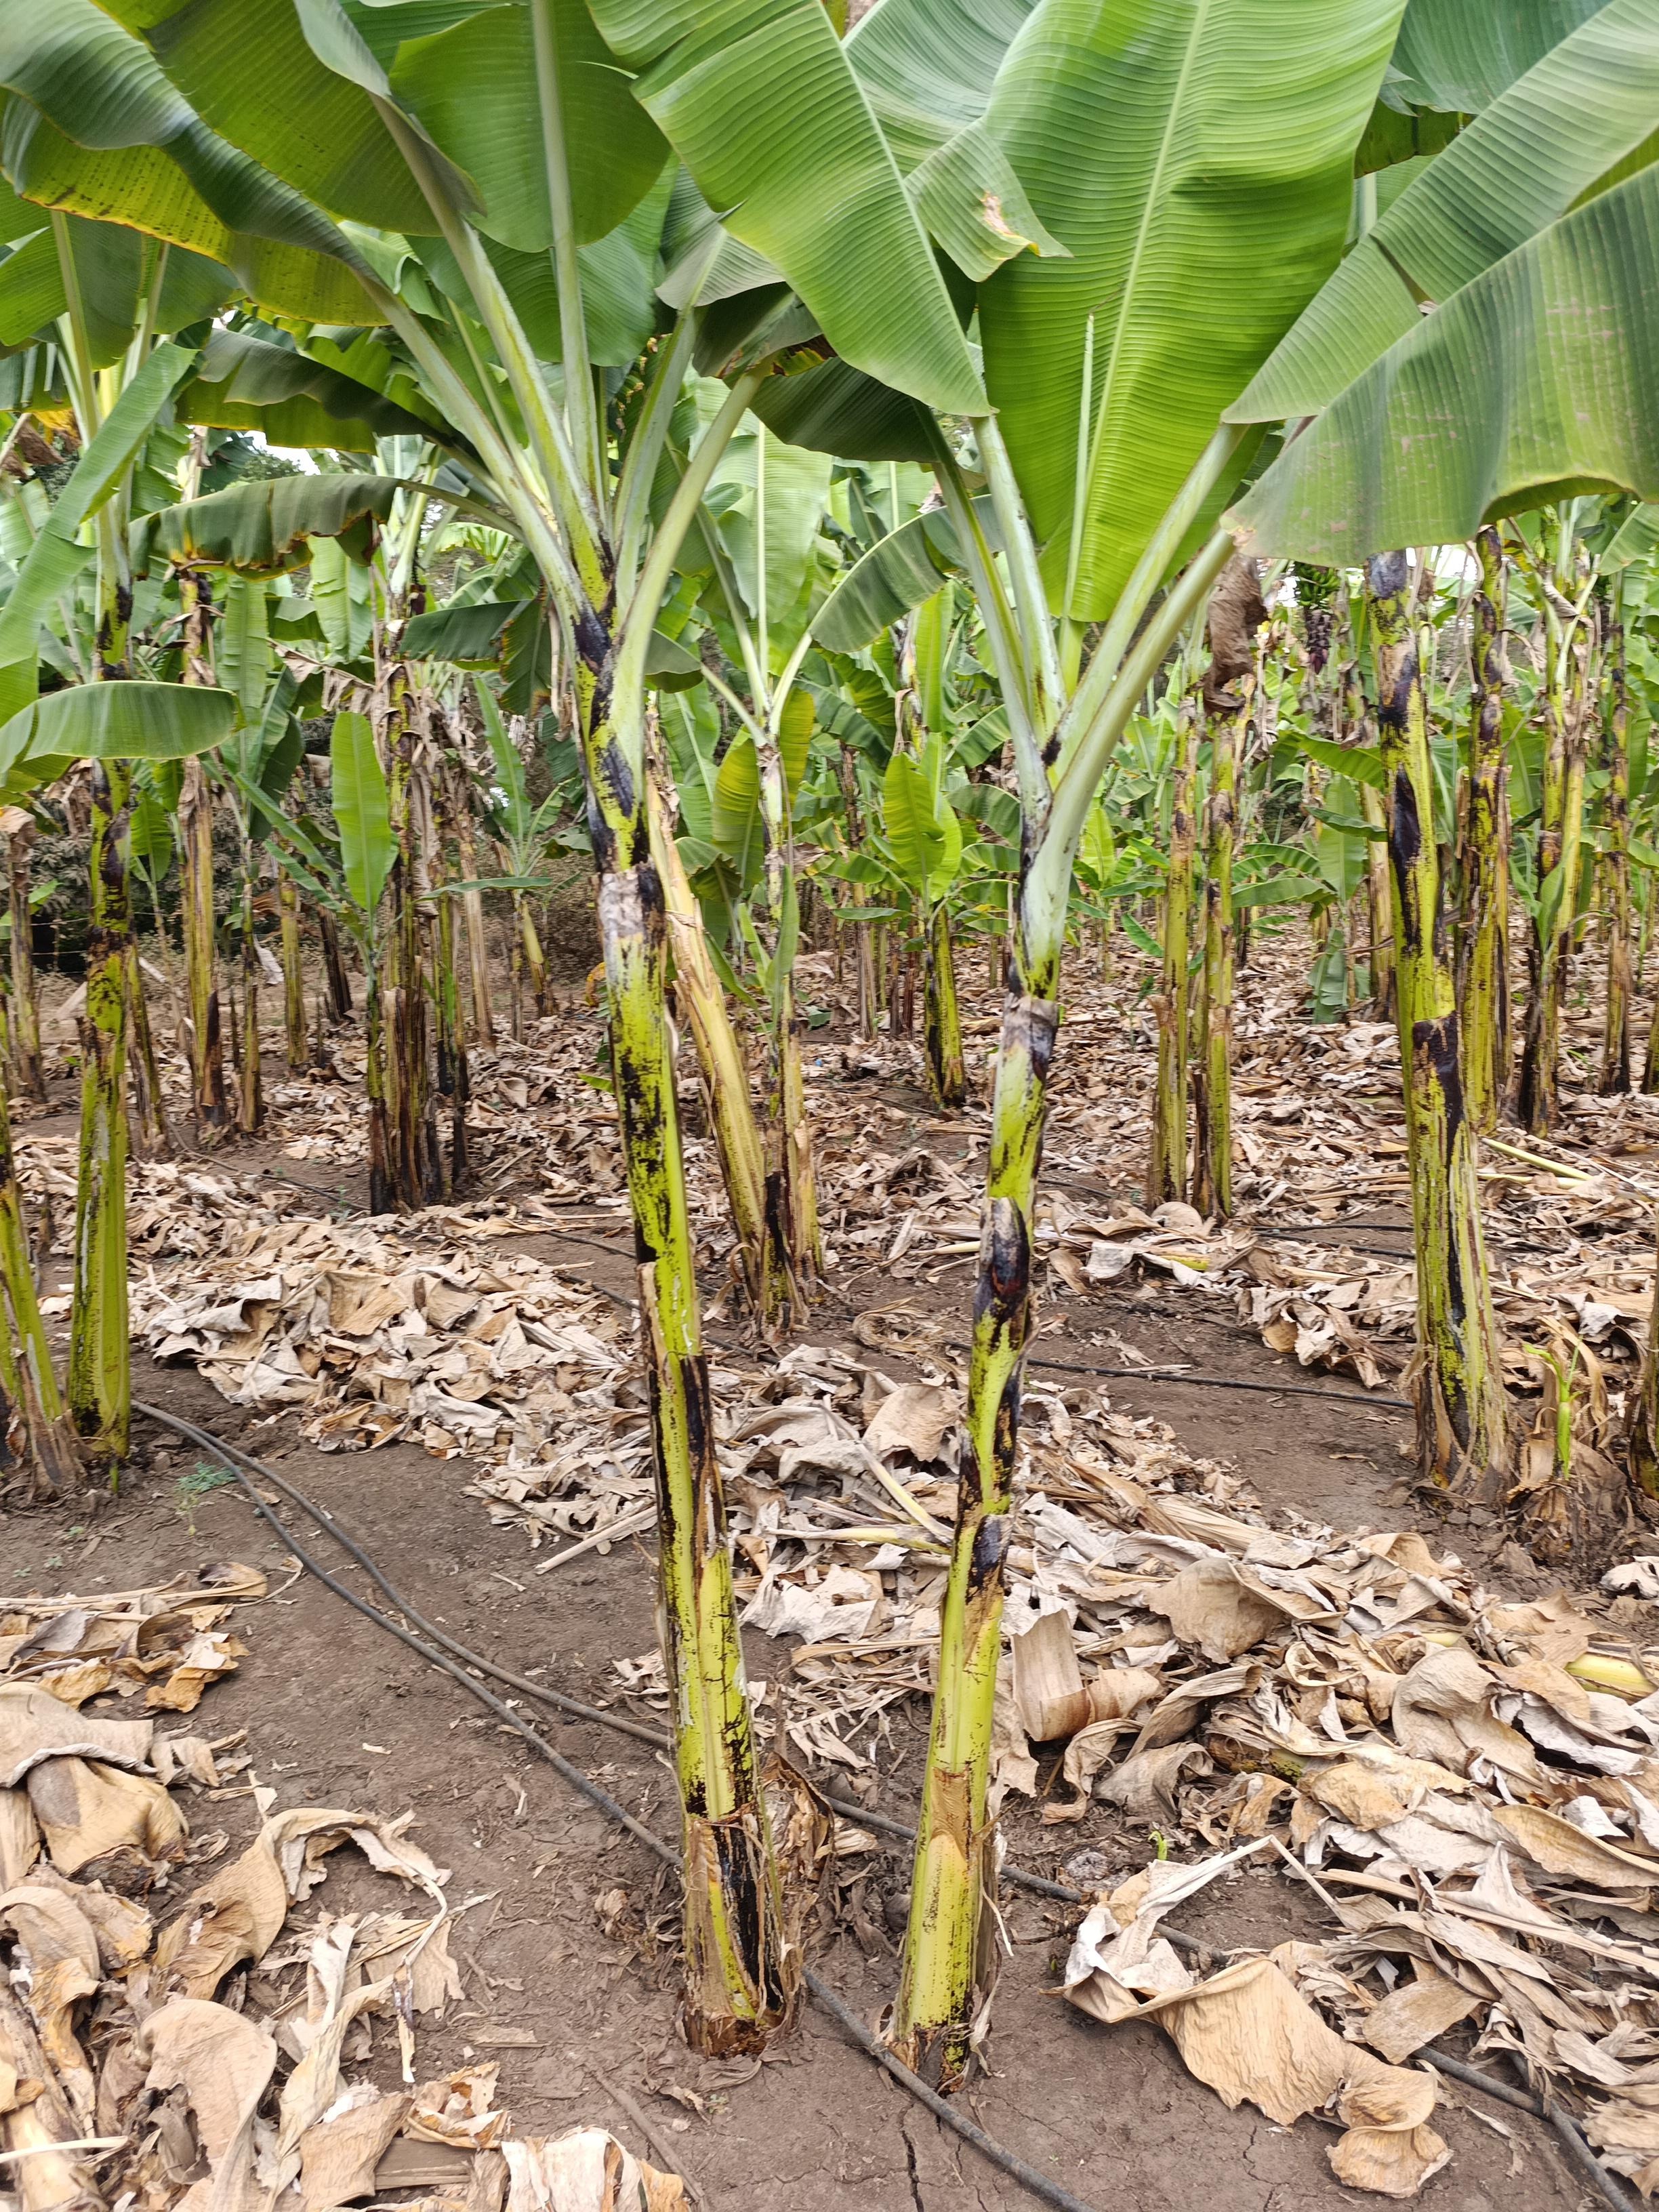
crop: banana
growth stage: vegetative
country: Tanzania
